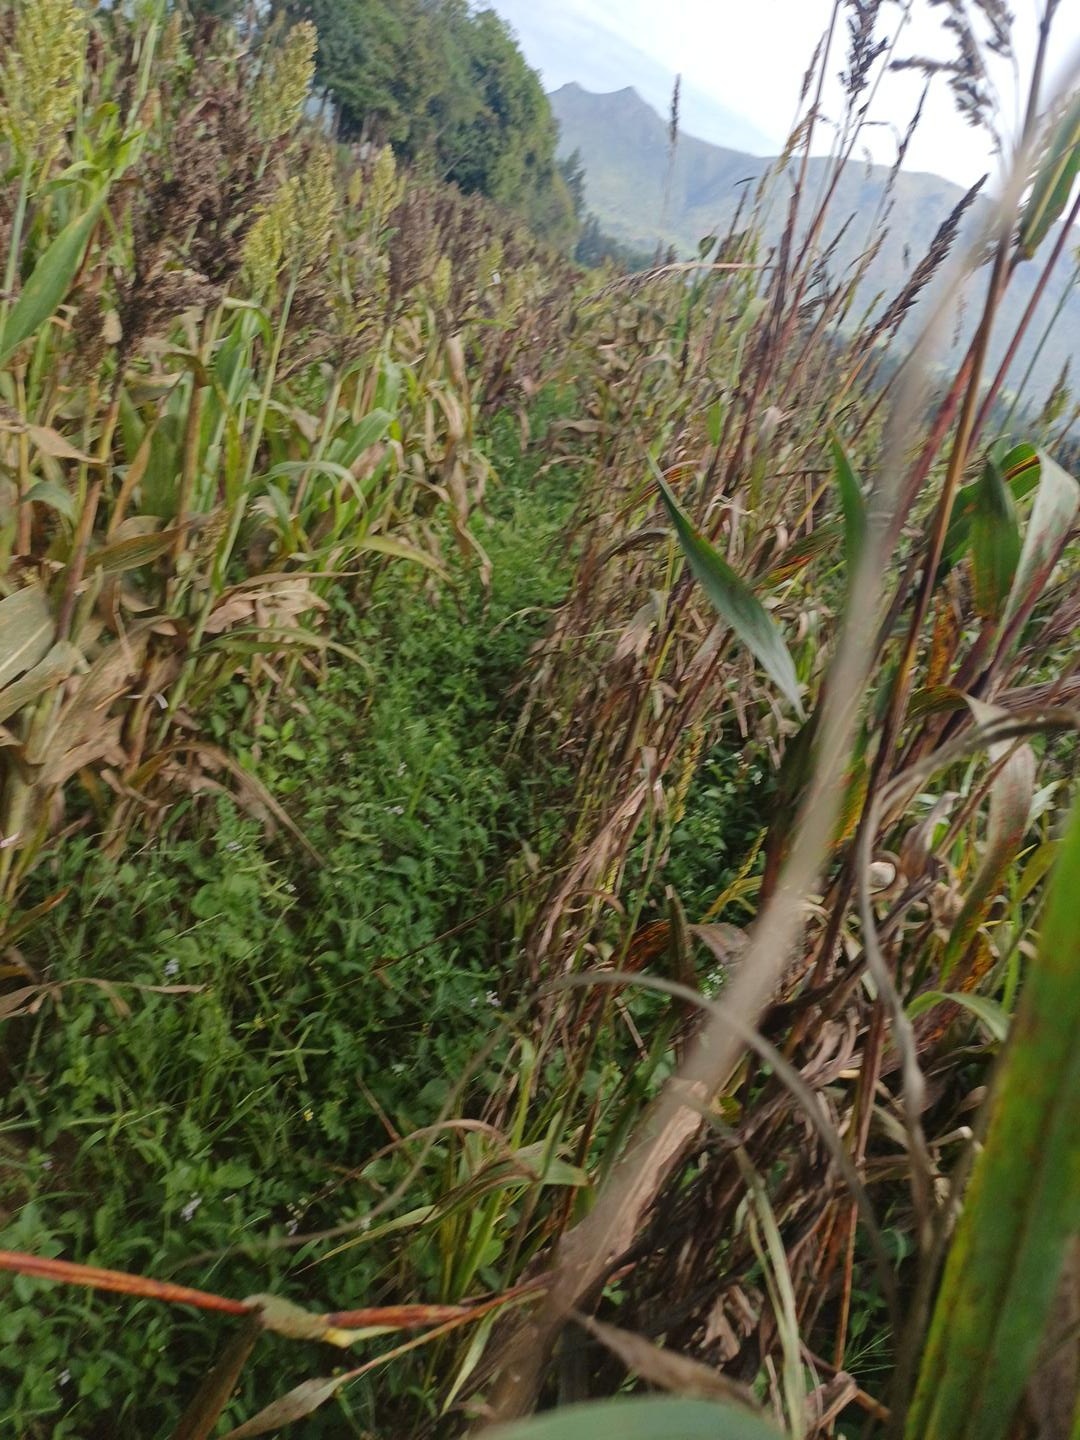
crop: sorghum
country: Kenya
